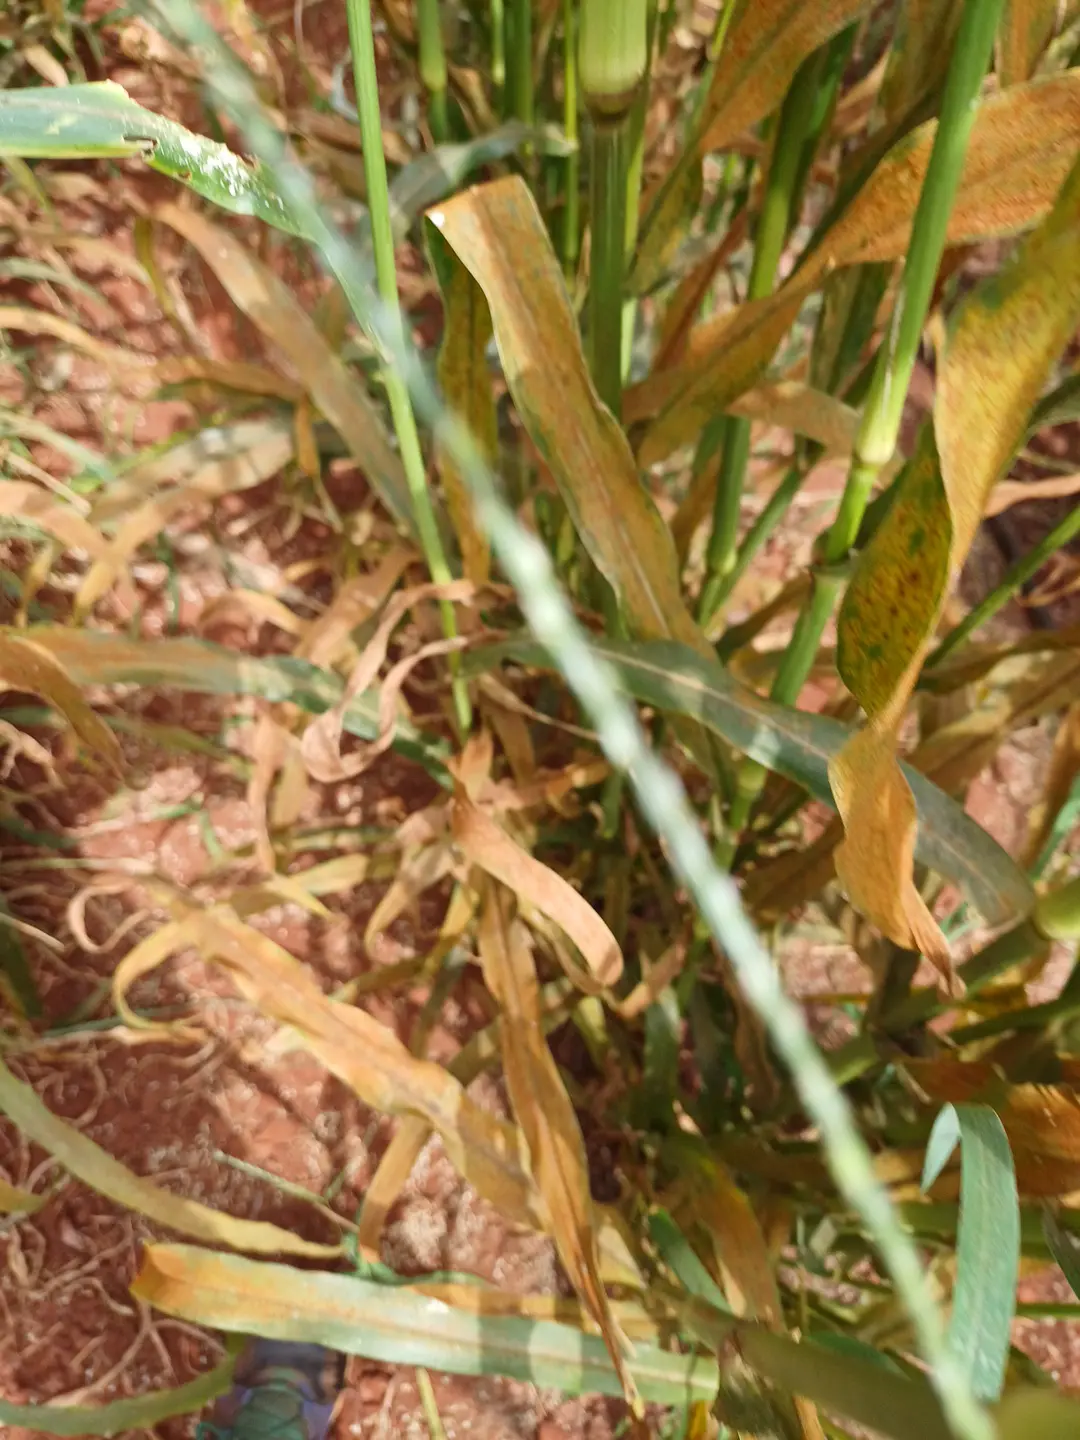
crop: pearl millet
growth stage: filling grain
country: Kenya
